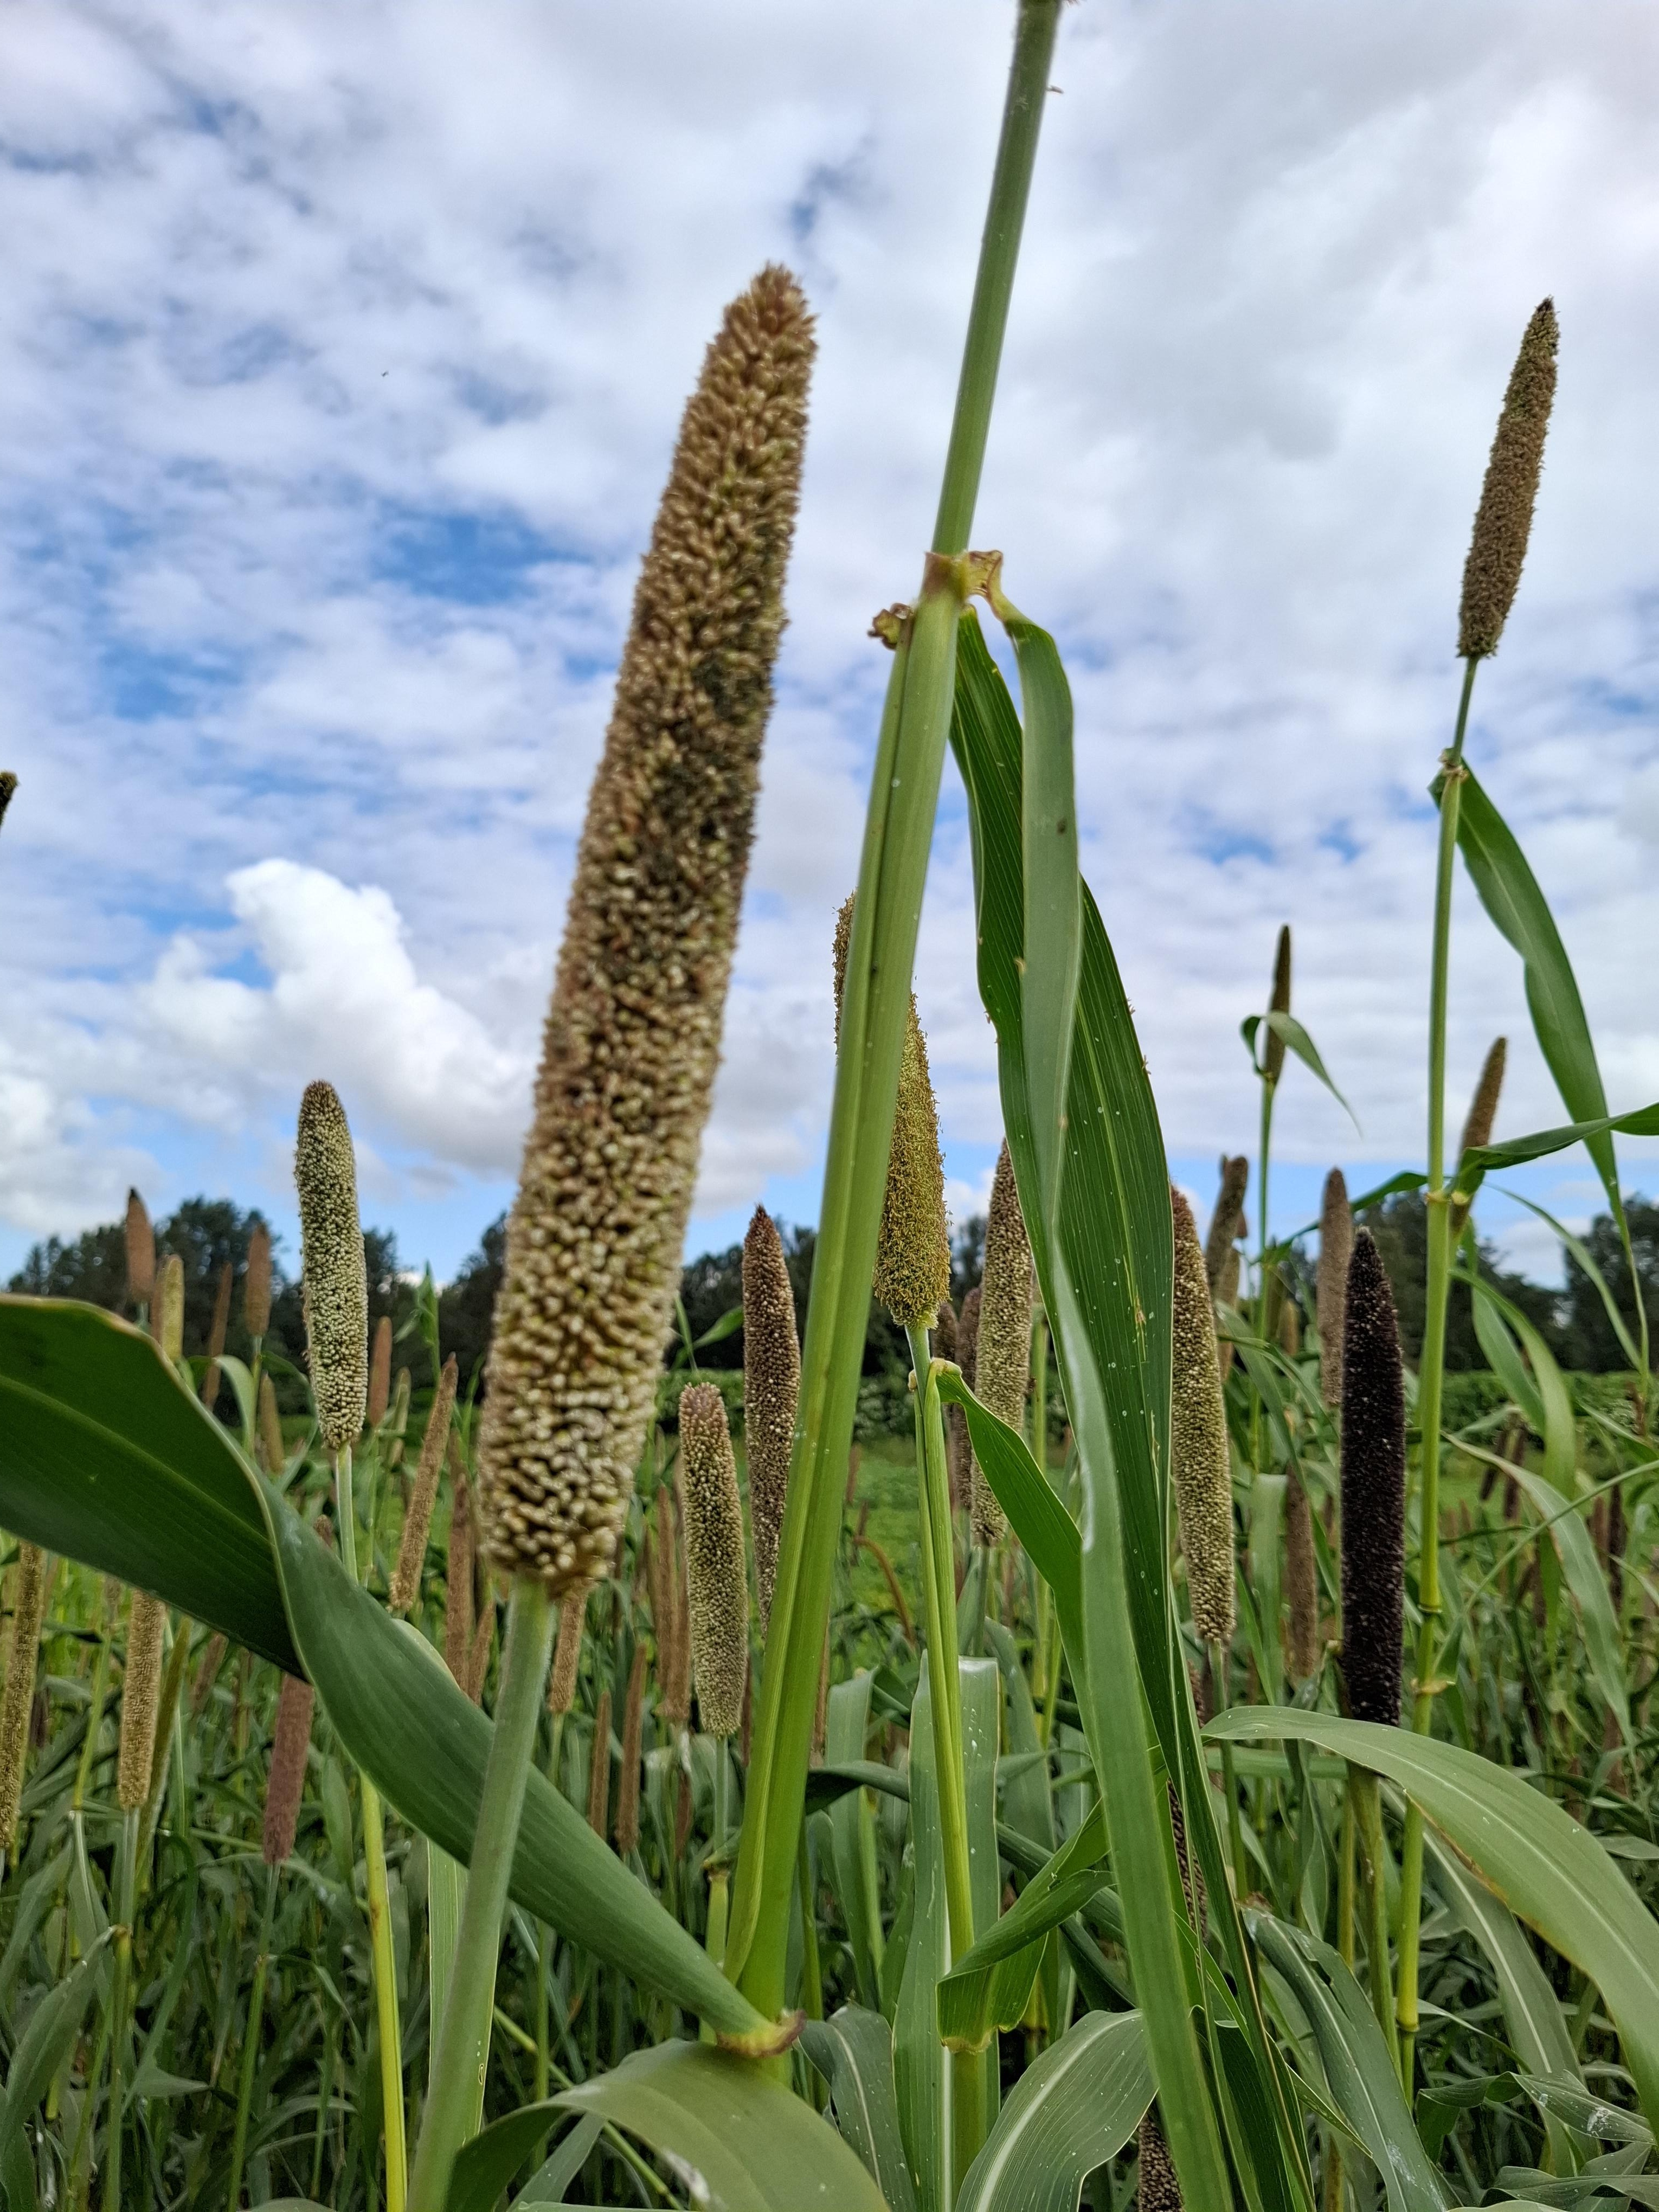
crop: sorghum
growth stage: harvest maturity
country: Tanzania
